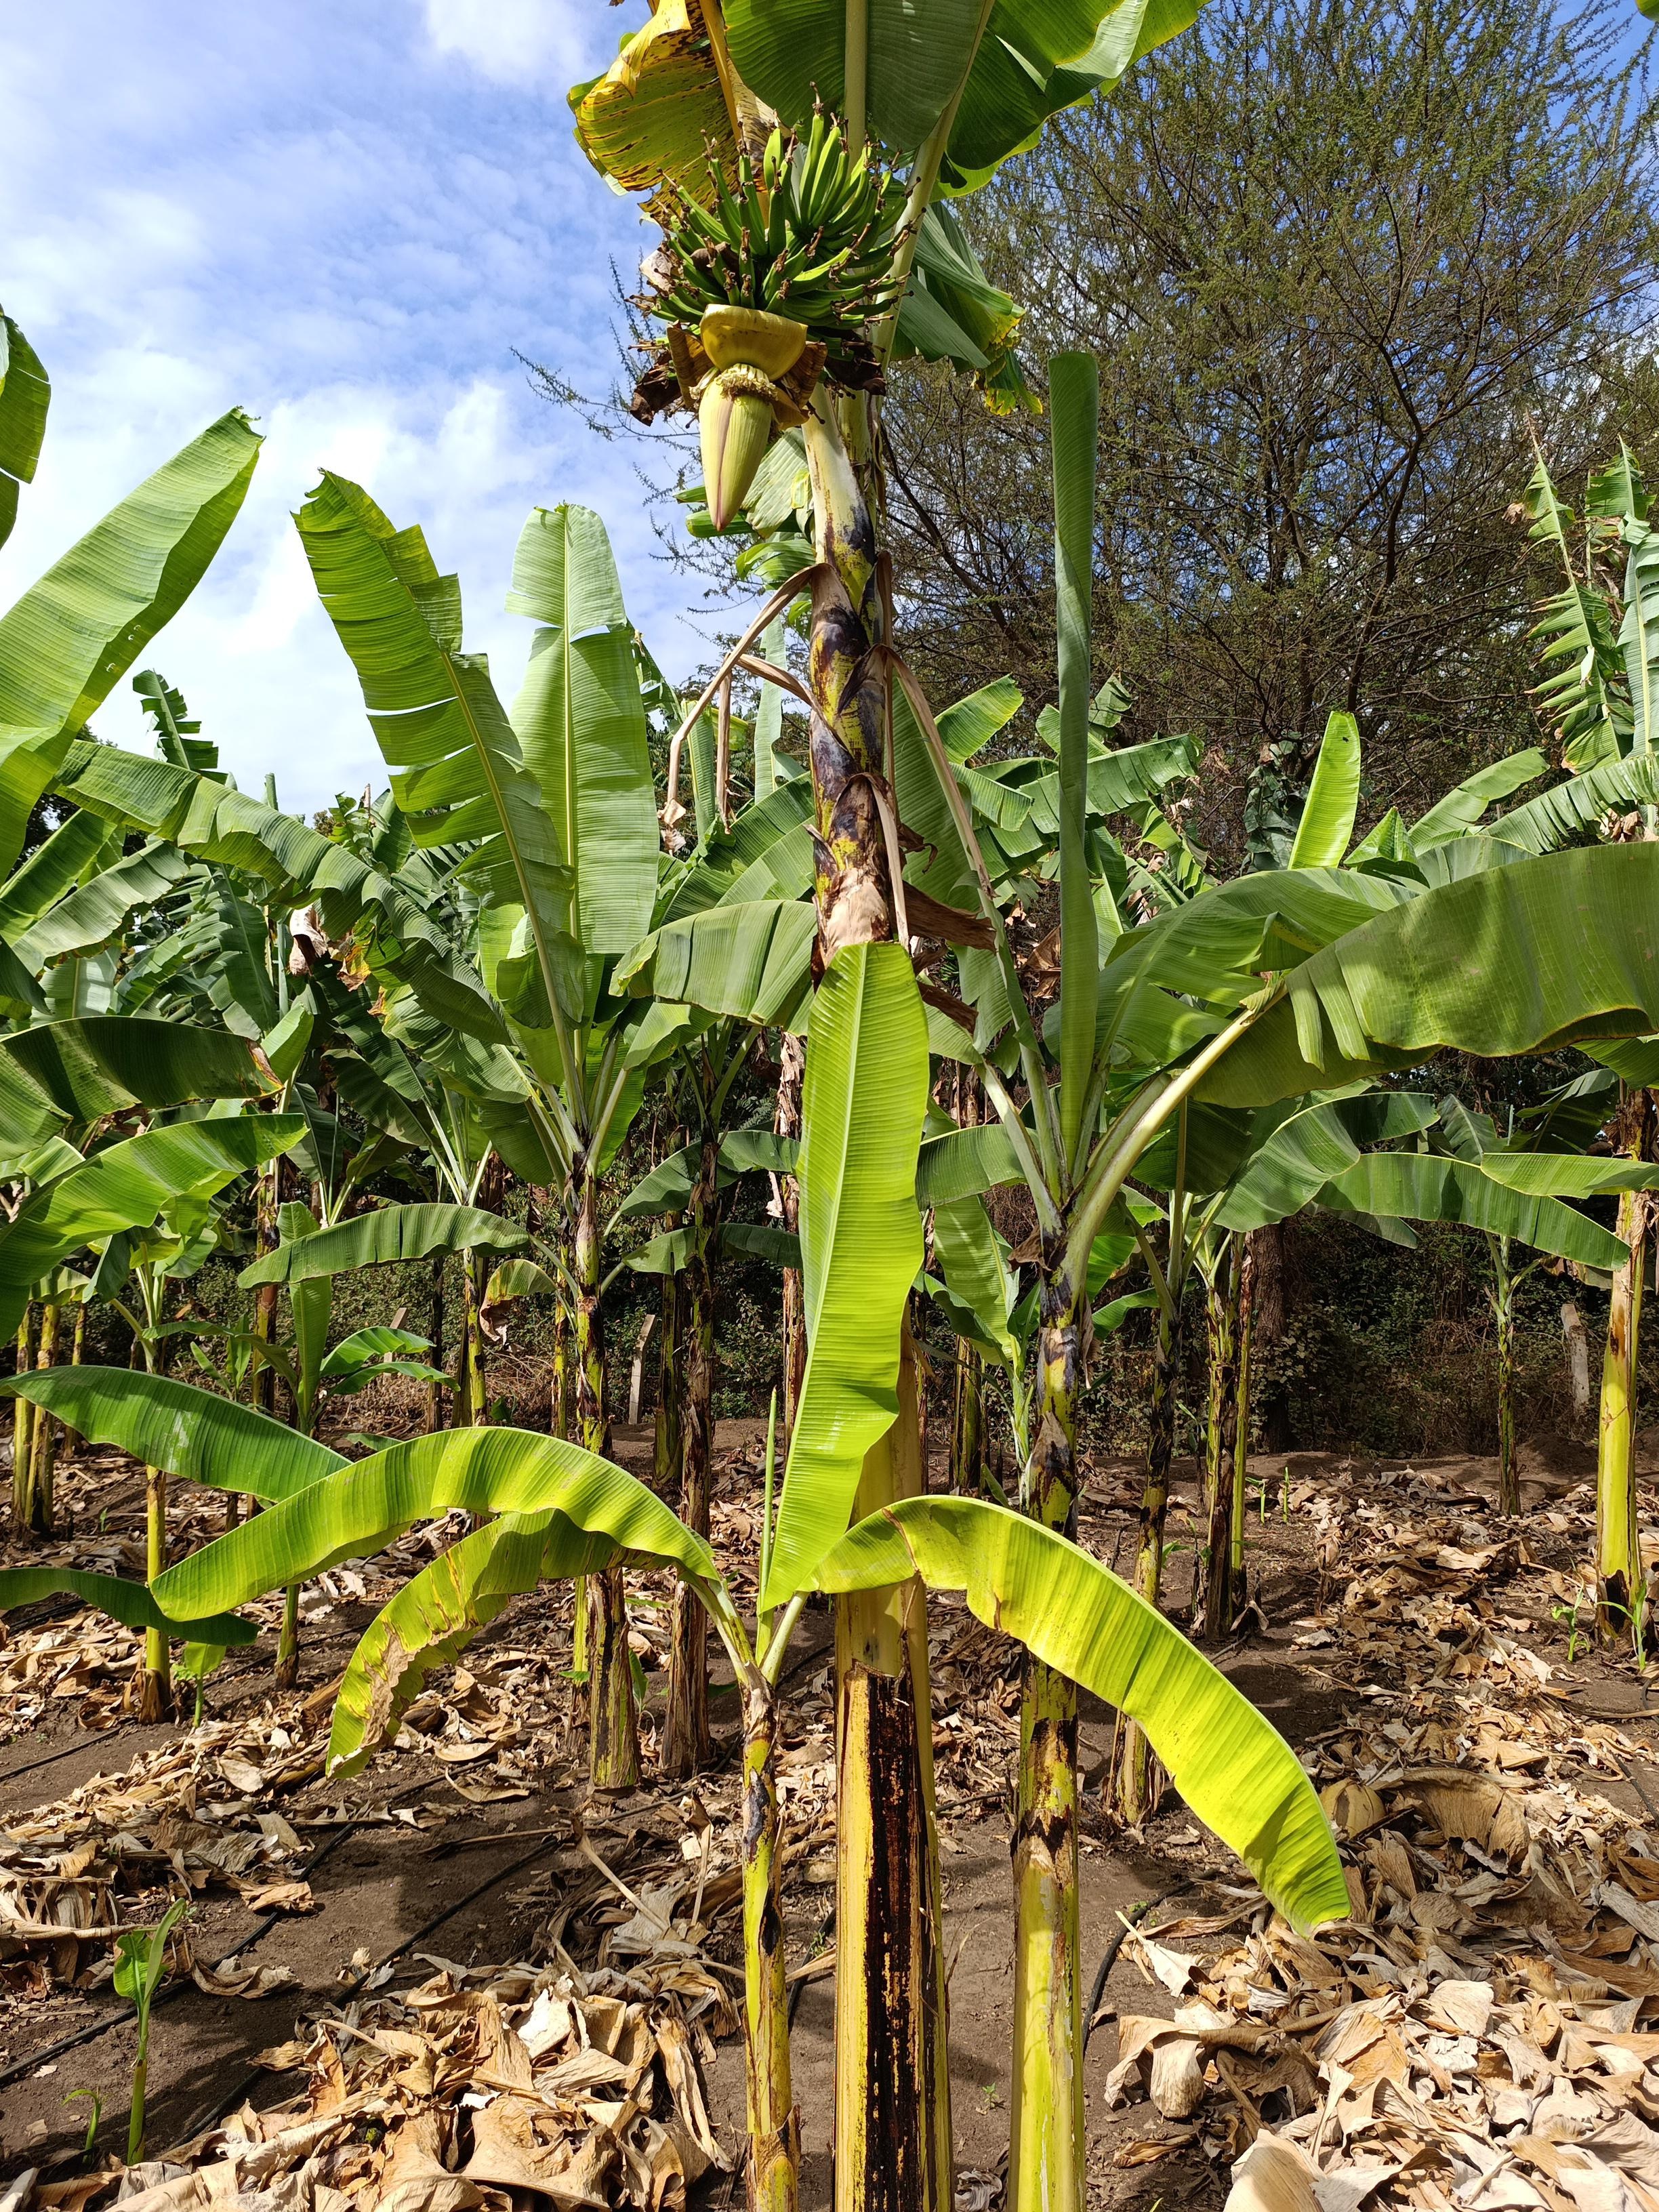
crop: banana
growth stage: development fruit
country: Tanzania
